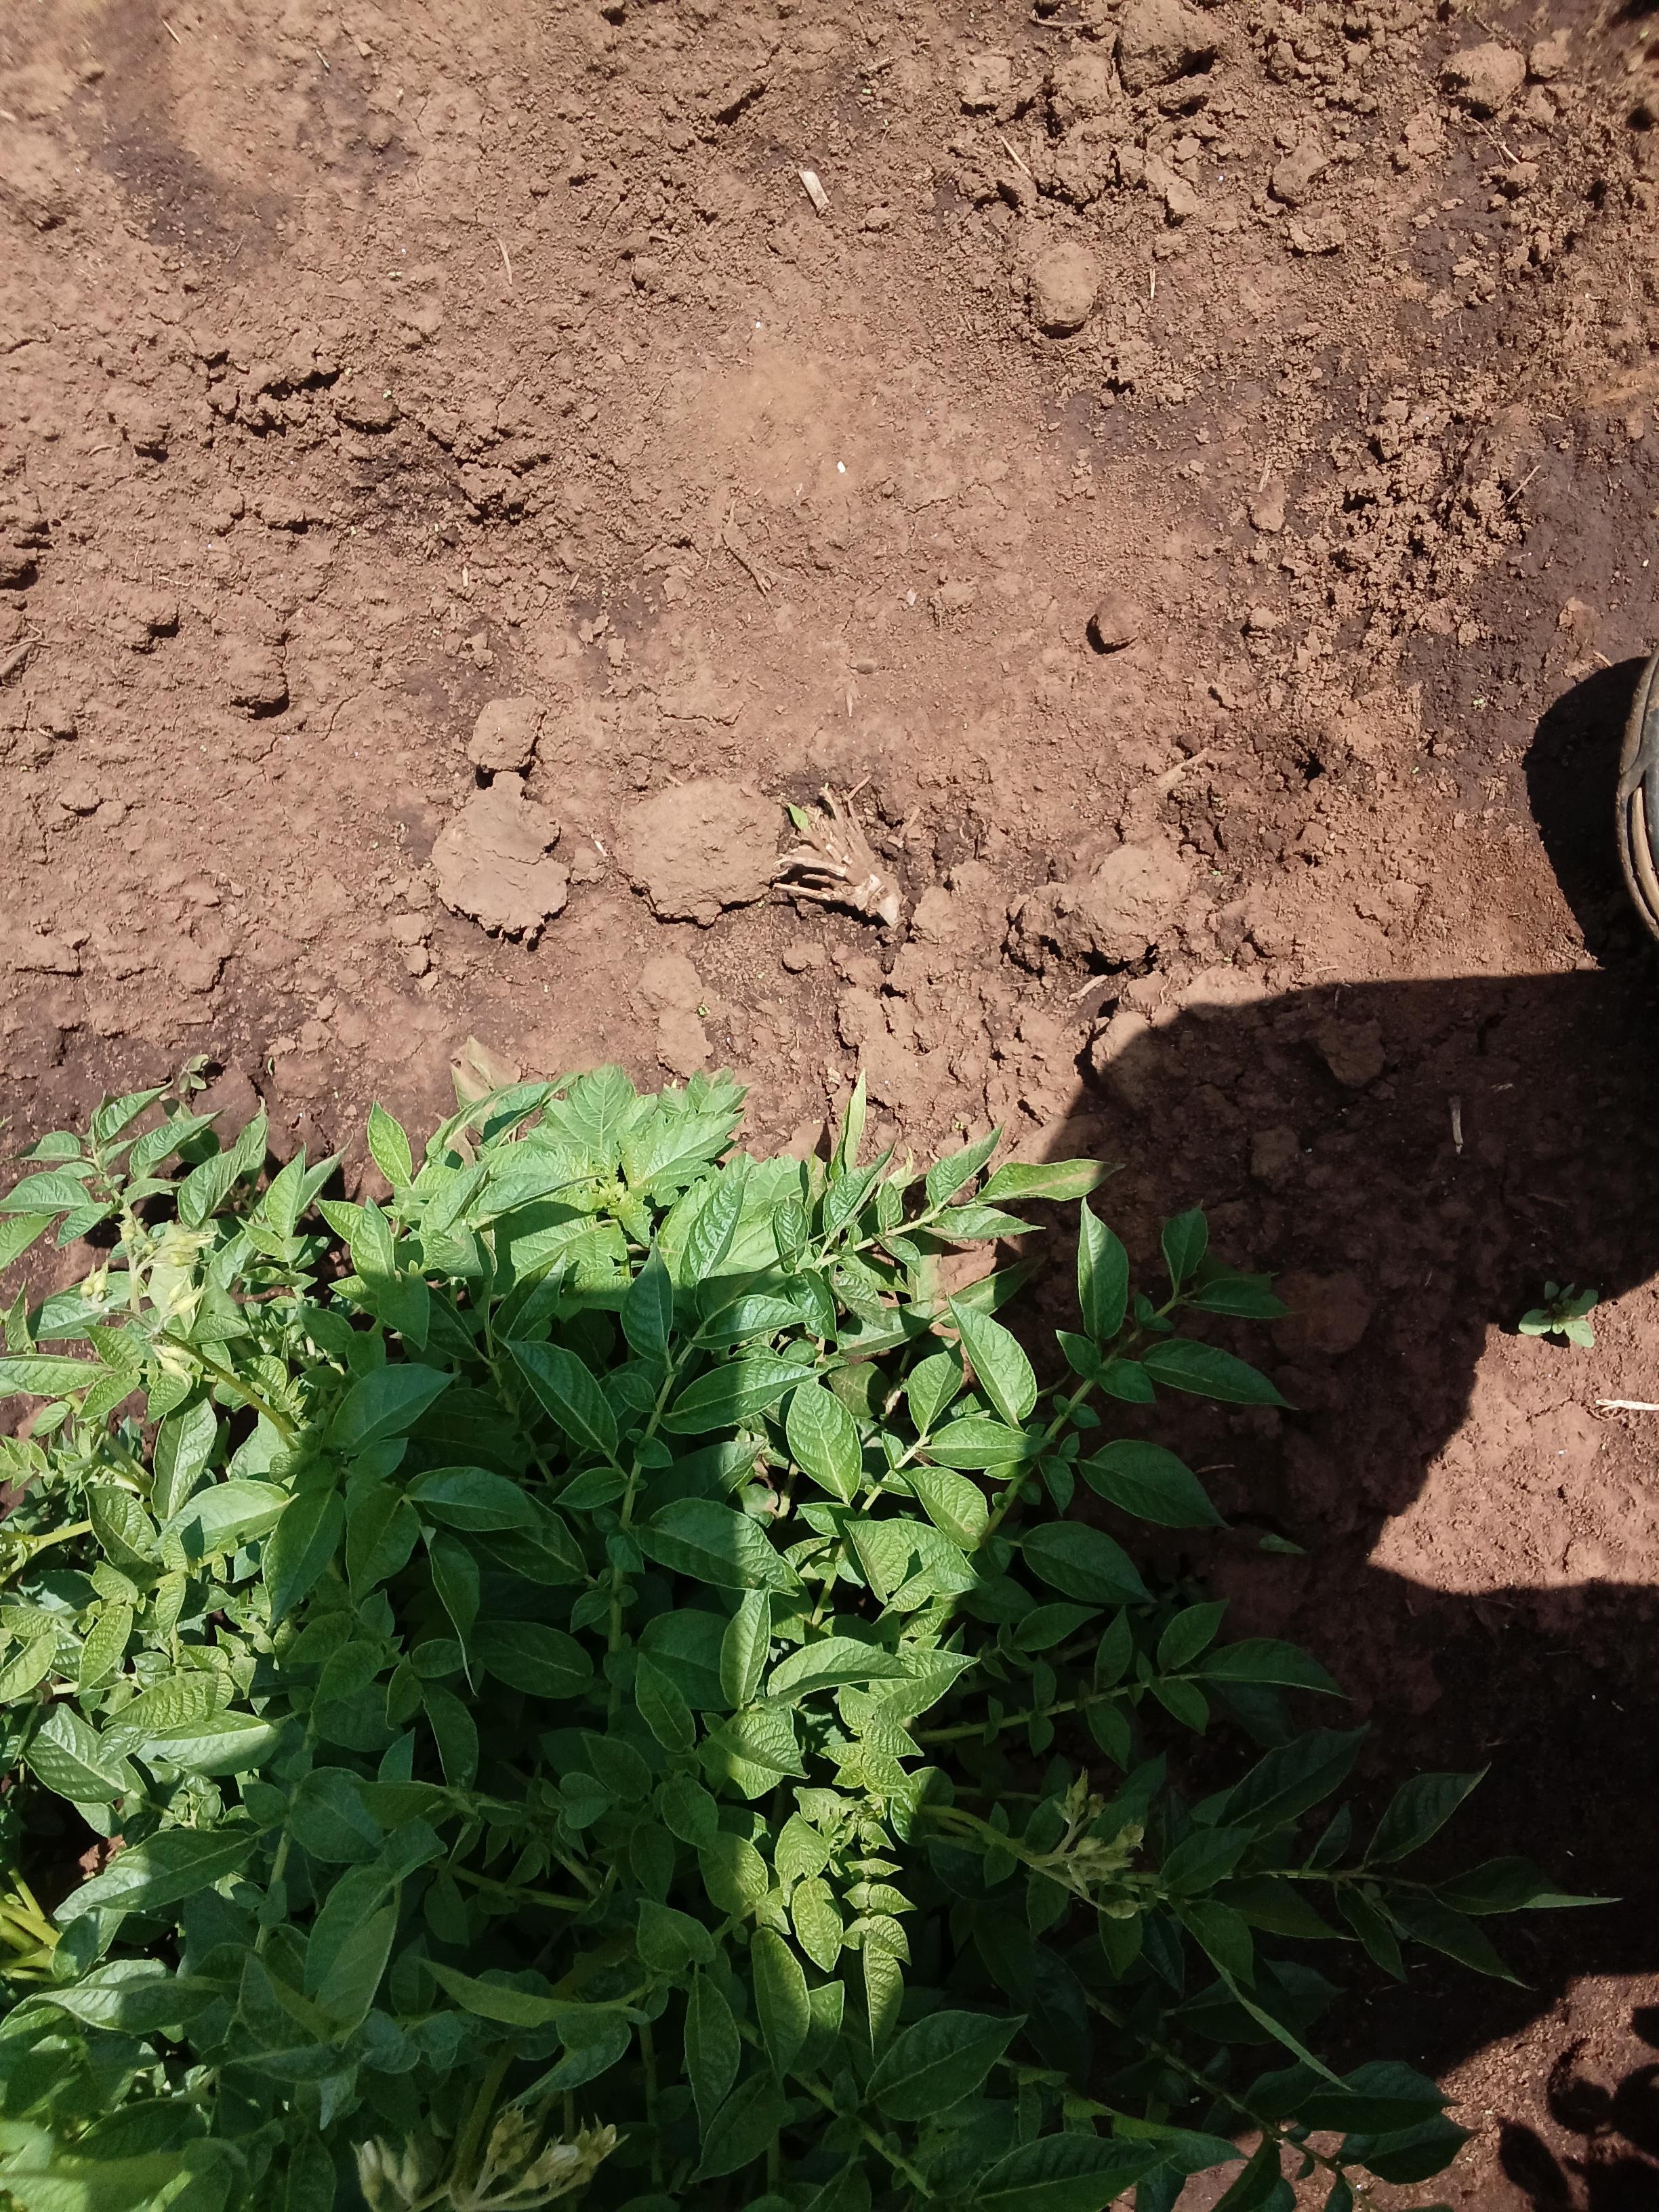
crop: potato
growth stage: flowering
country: Kenya
